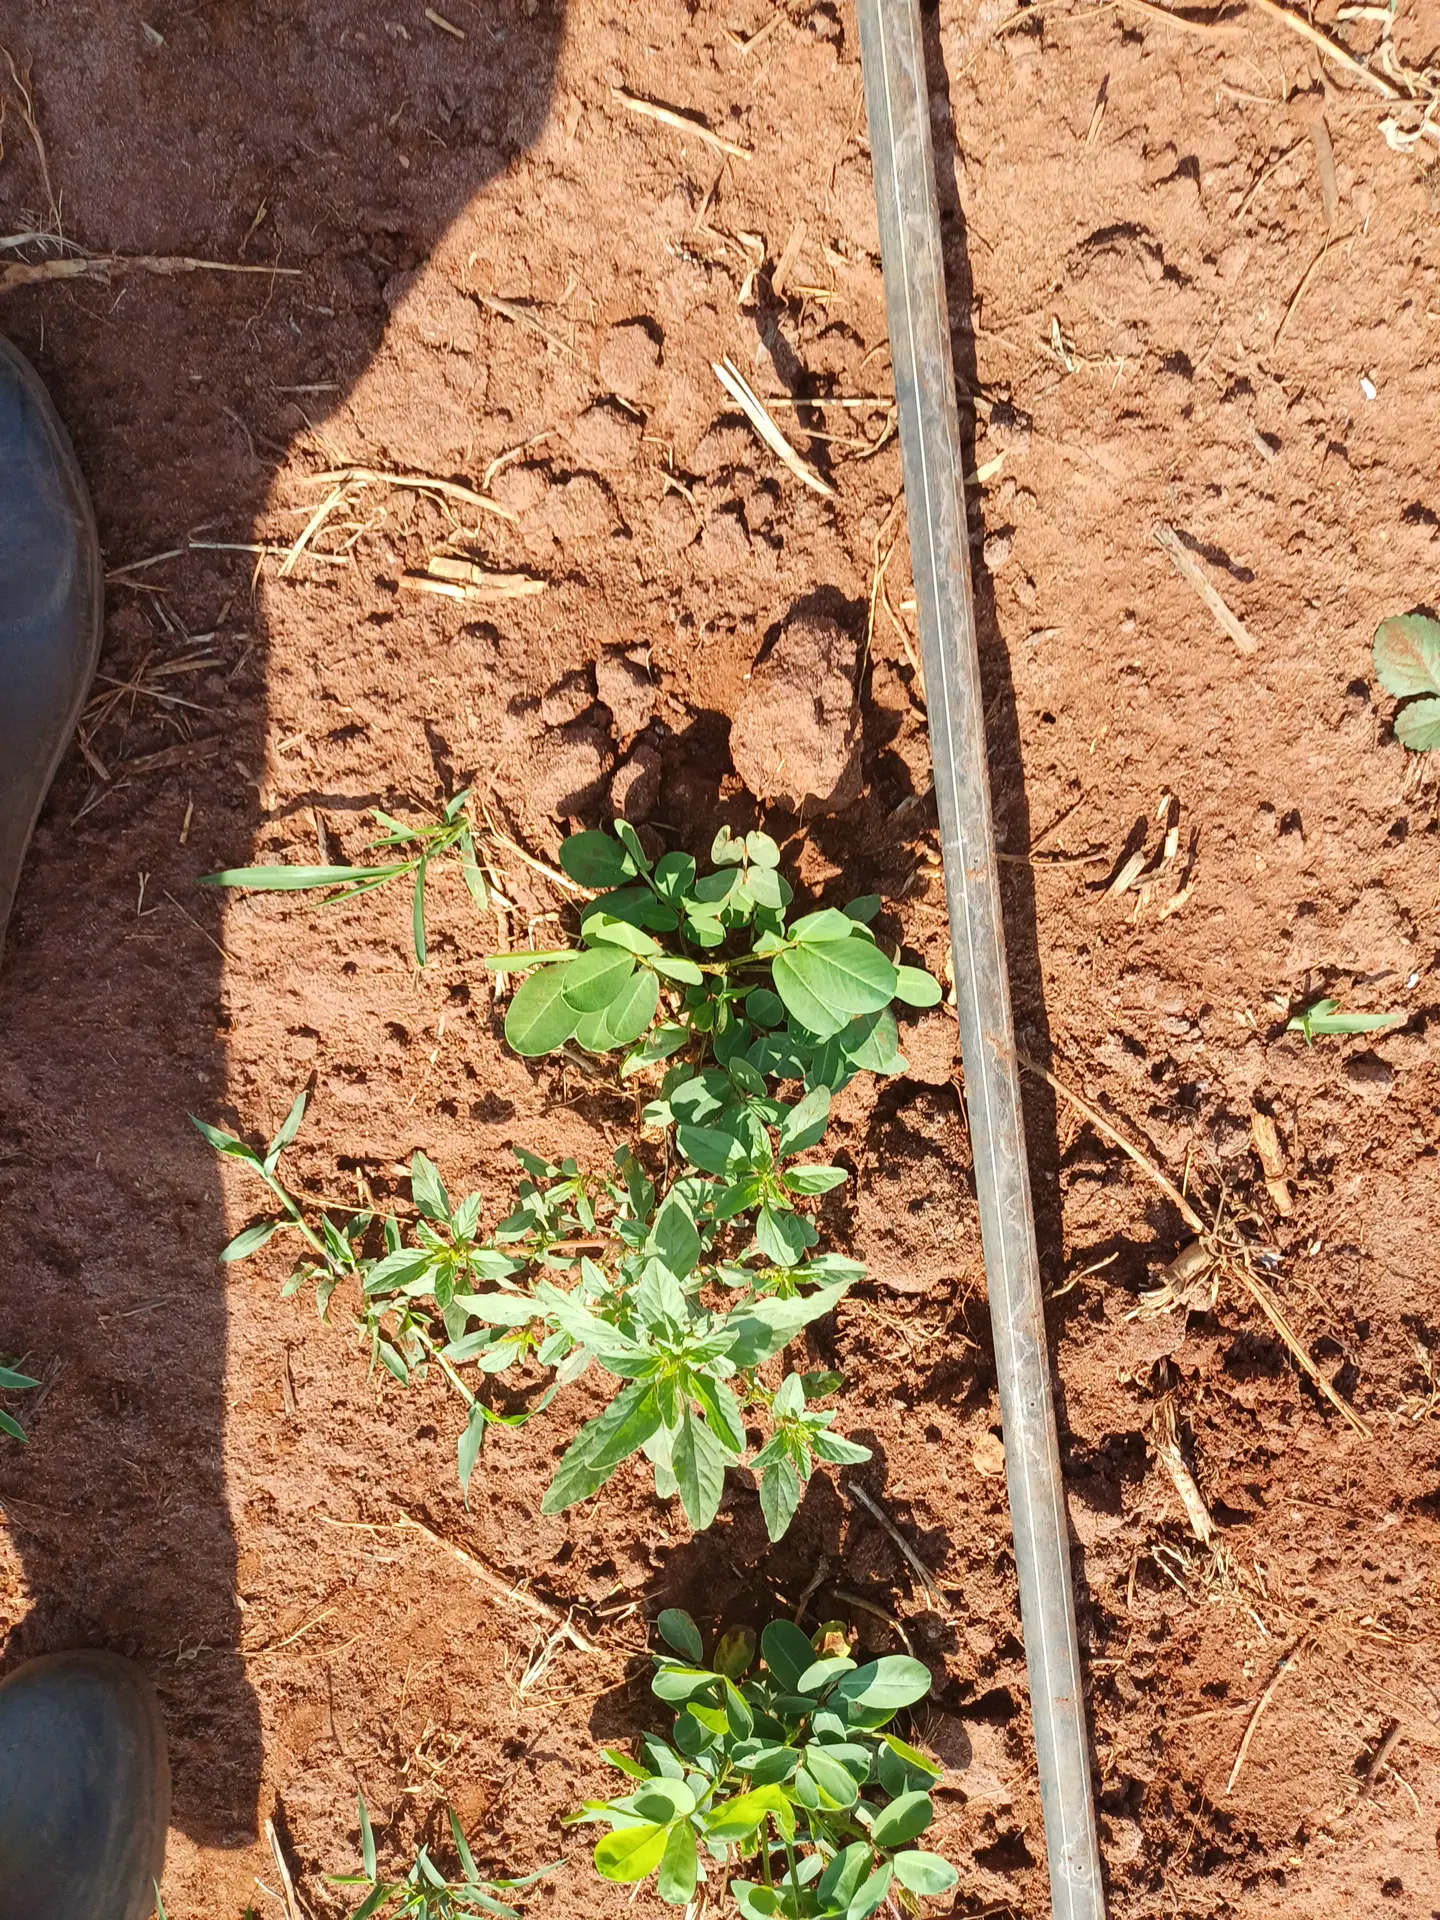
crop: groundnut
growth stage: vegetative
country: Kenya
